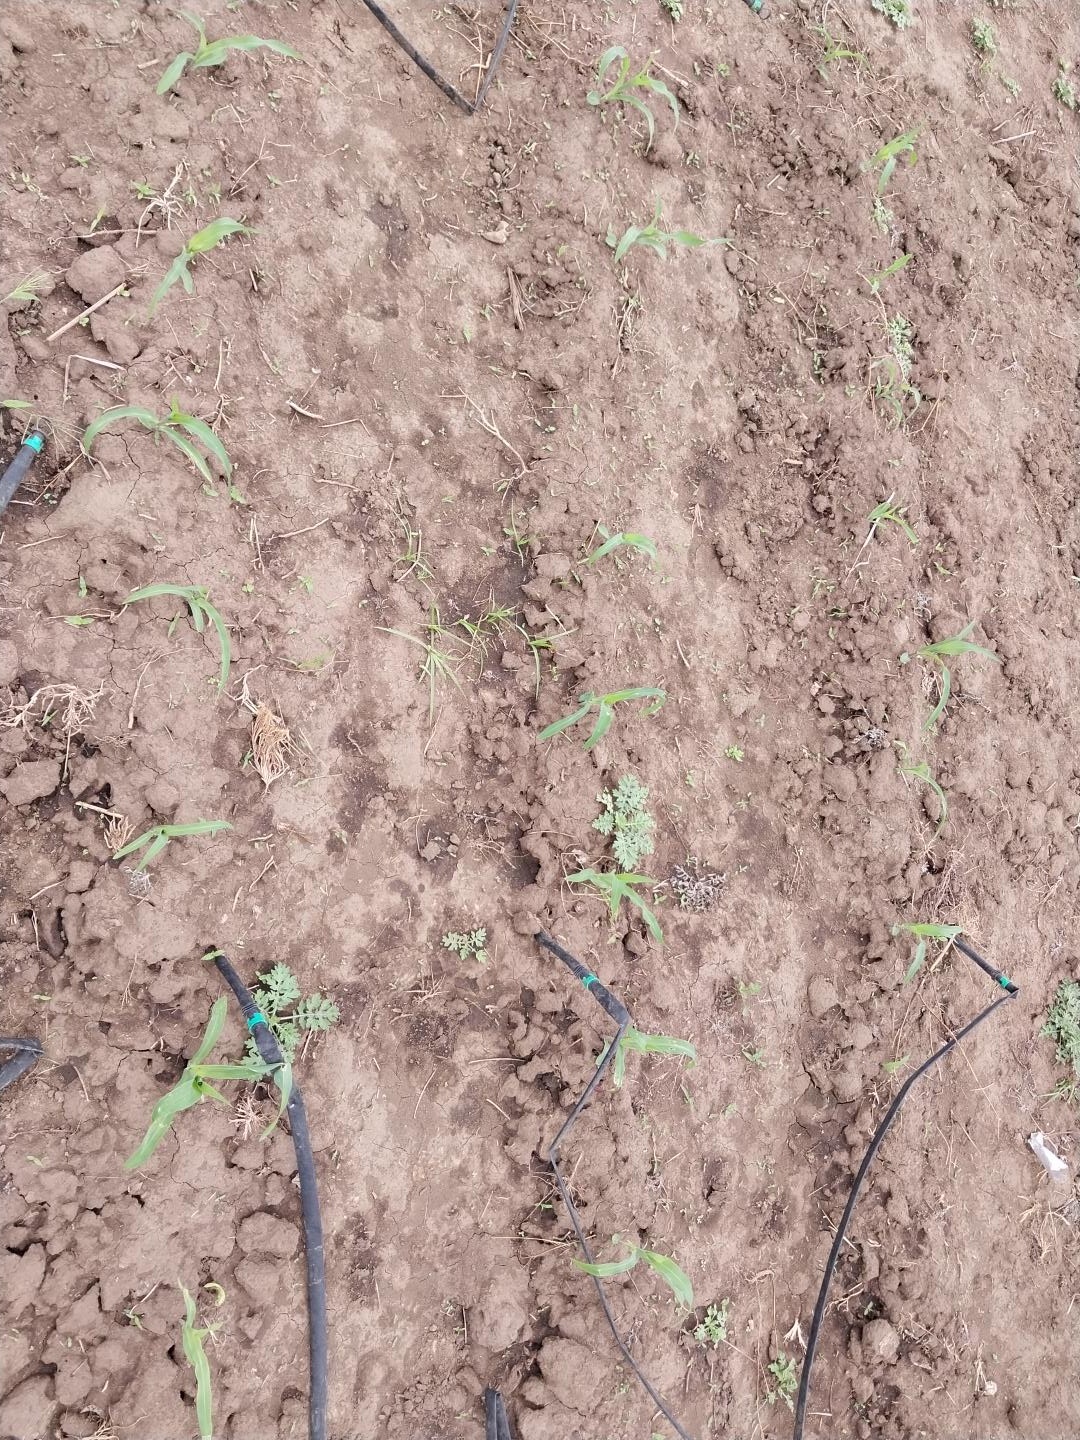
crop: maize
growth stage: emergence
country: Tanzania
